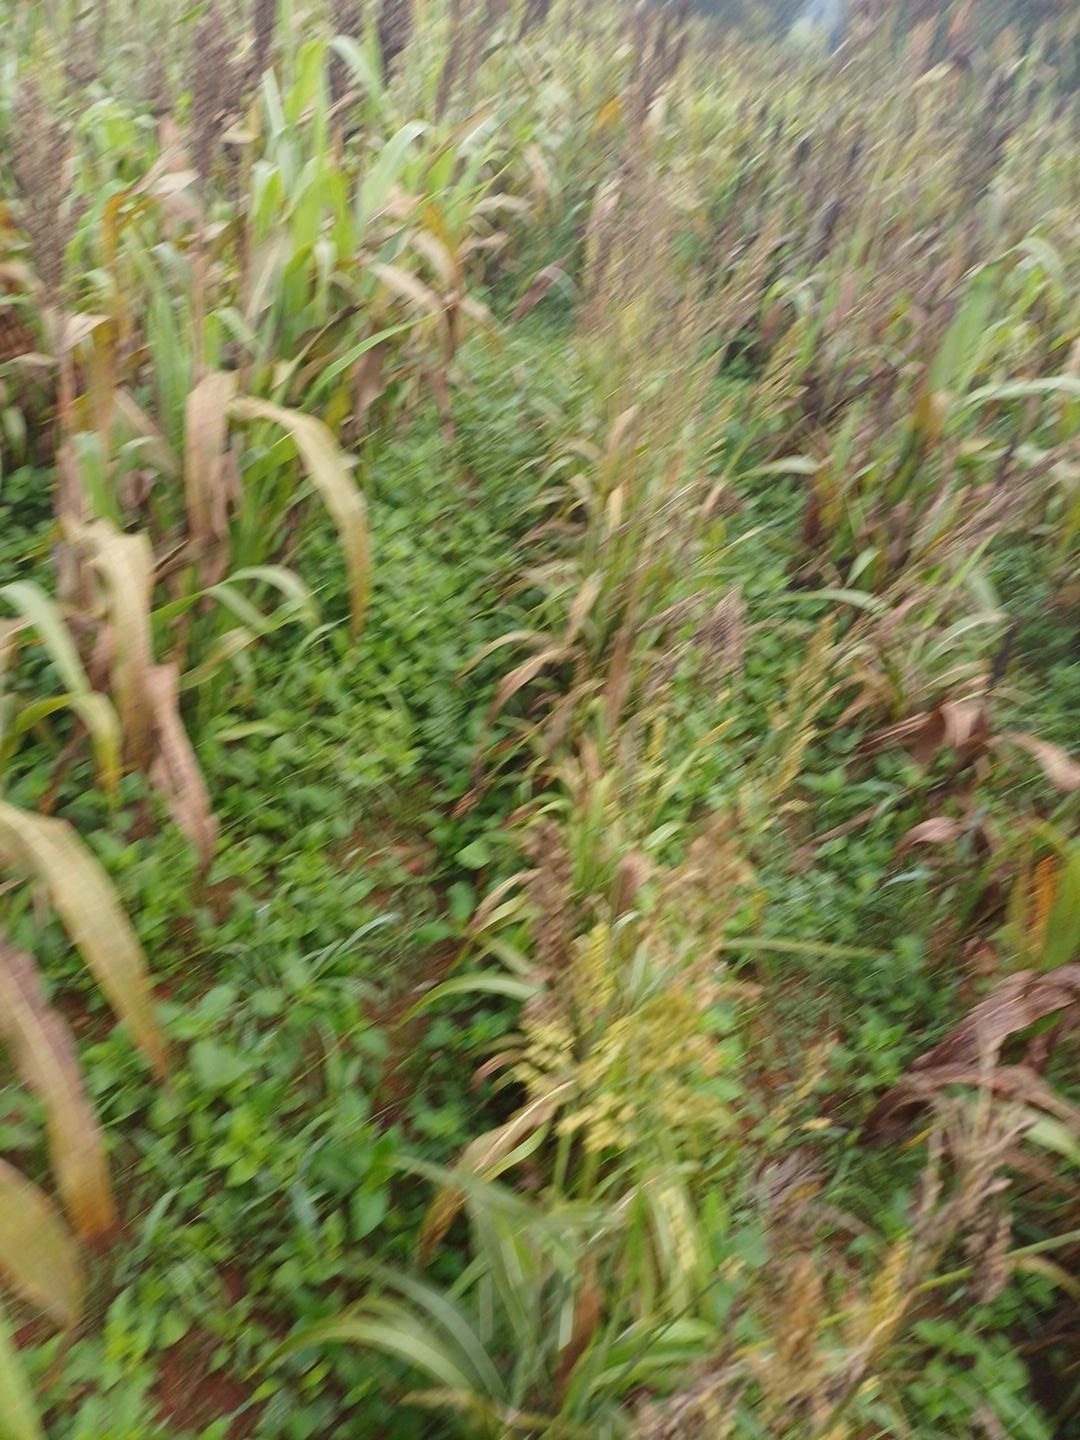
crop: sorghum
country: Kenya
